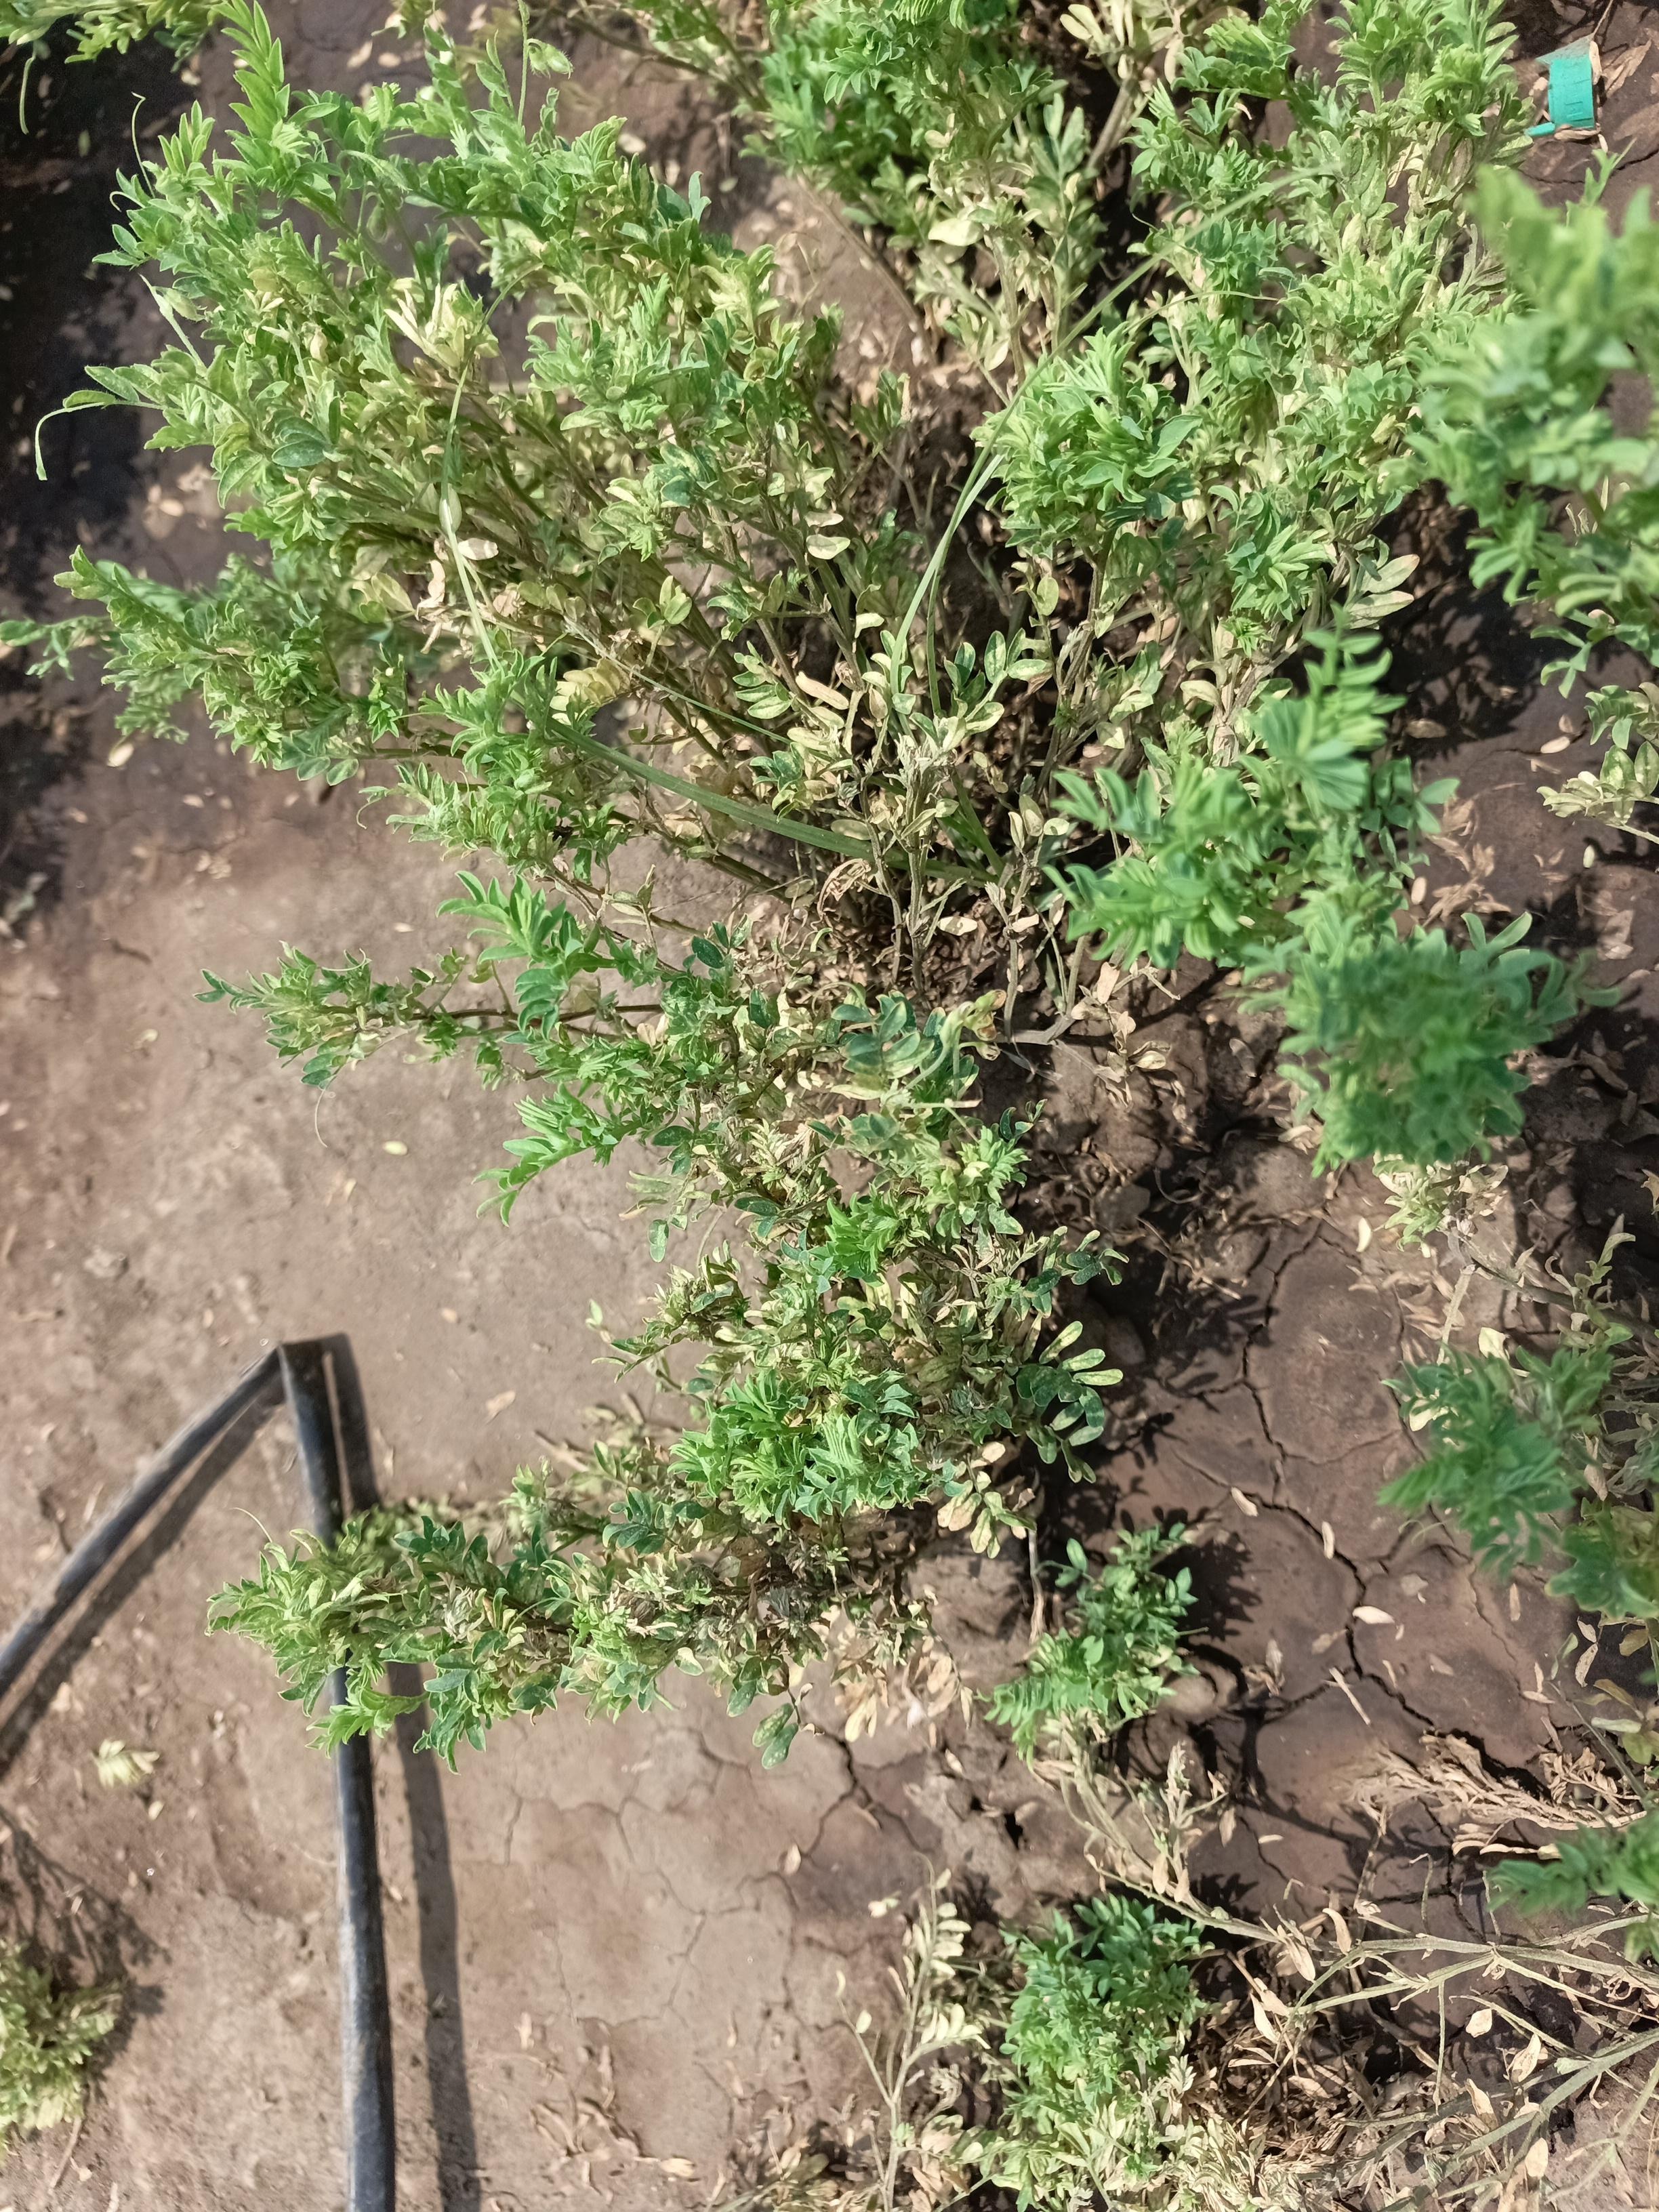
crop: lentil
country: Tanzania
